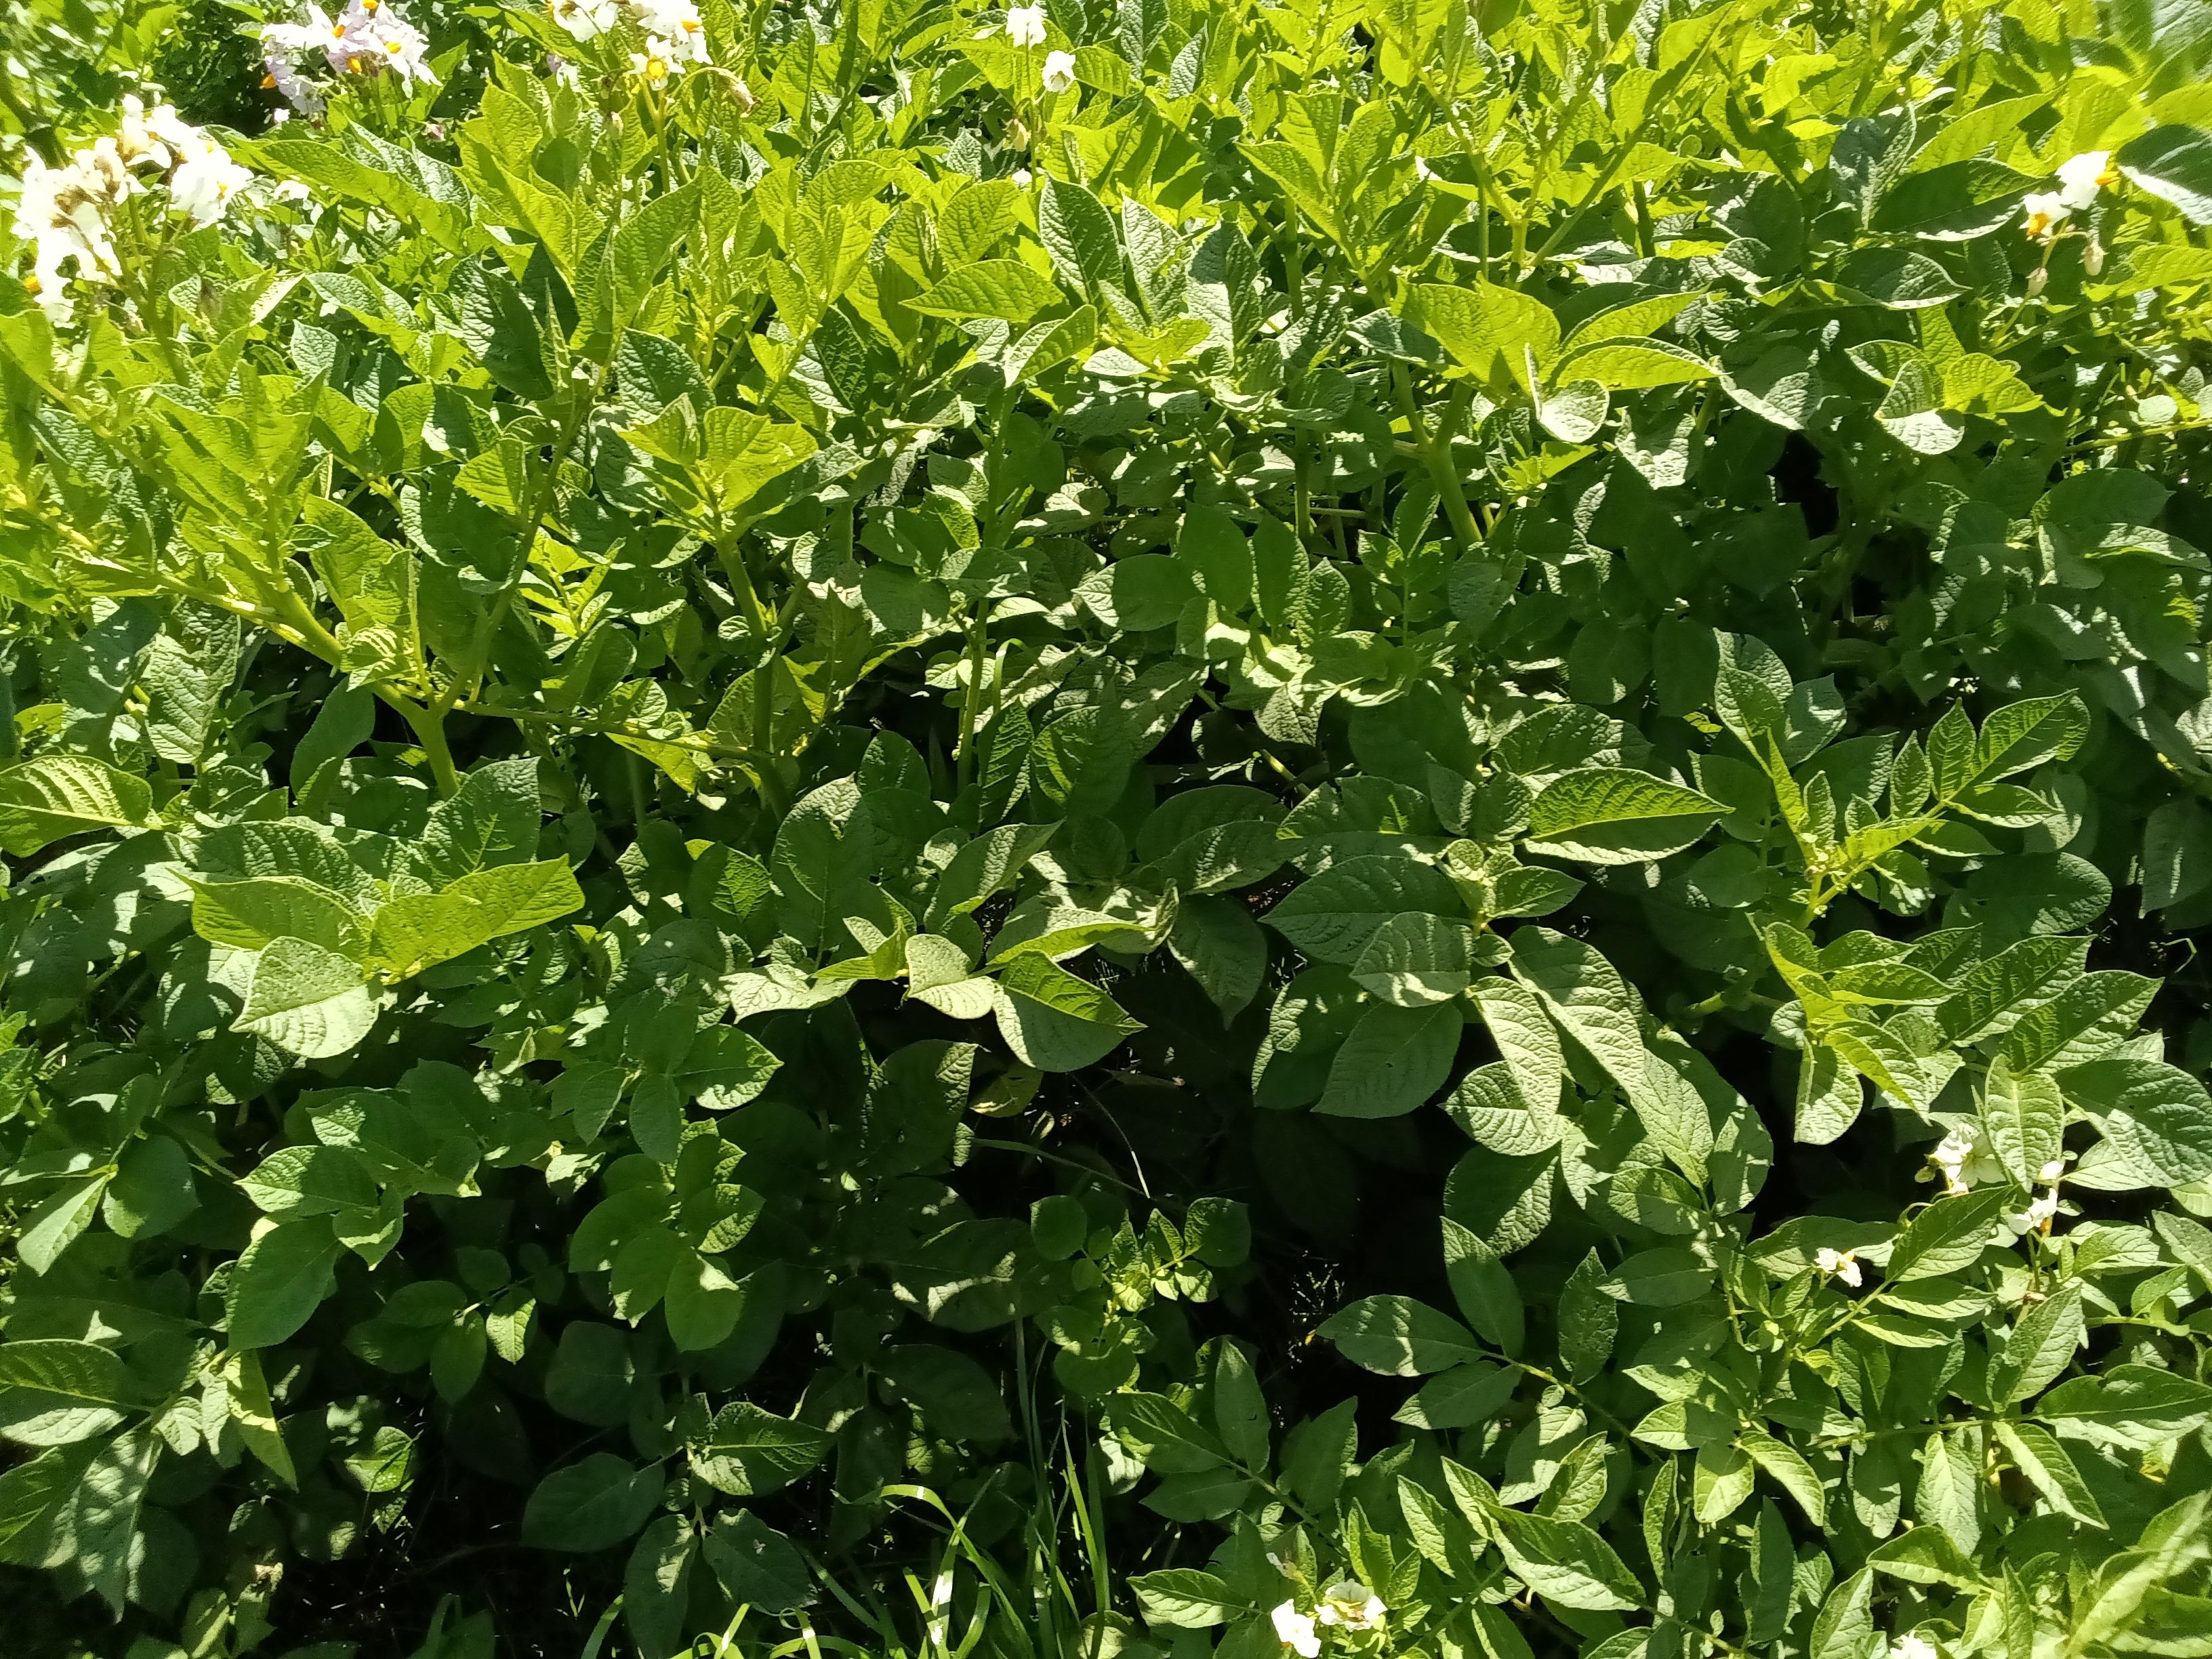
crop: potato
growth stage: flowering
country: Kenya
